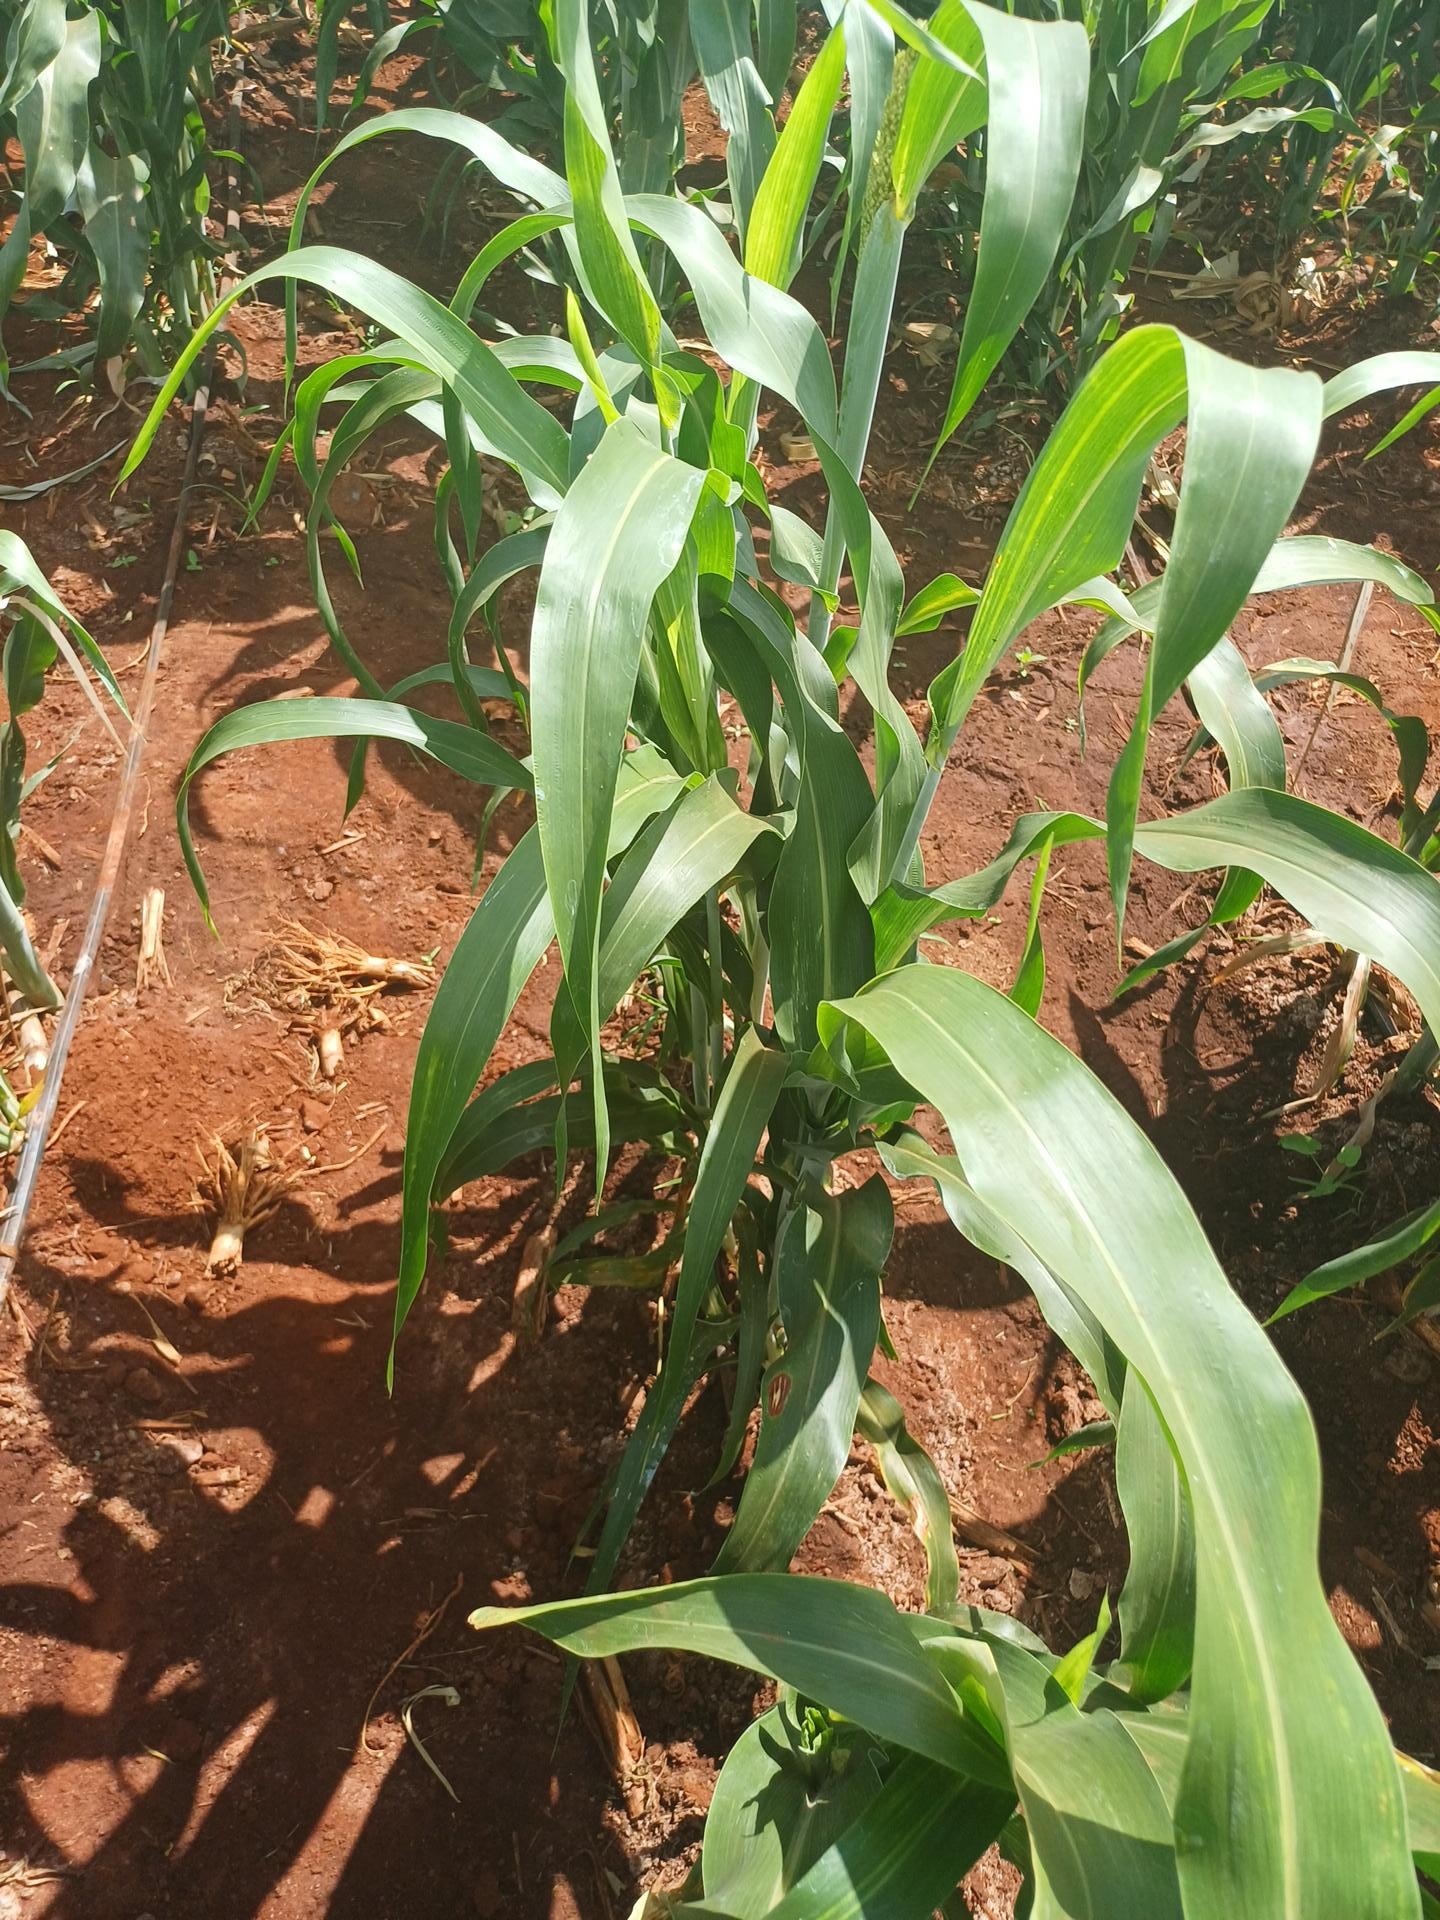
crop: sorghum
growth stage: heading tuber
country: Kenya
